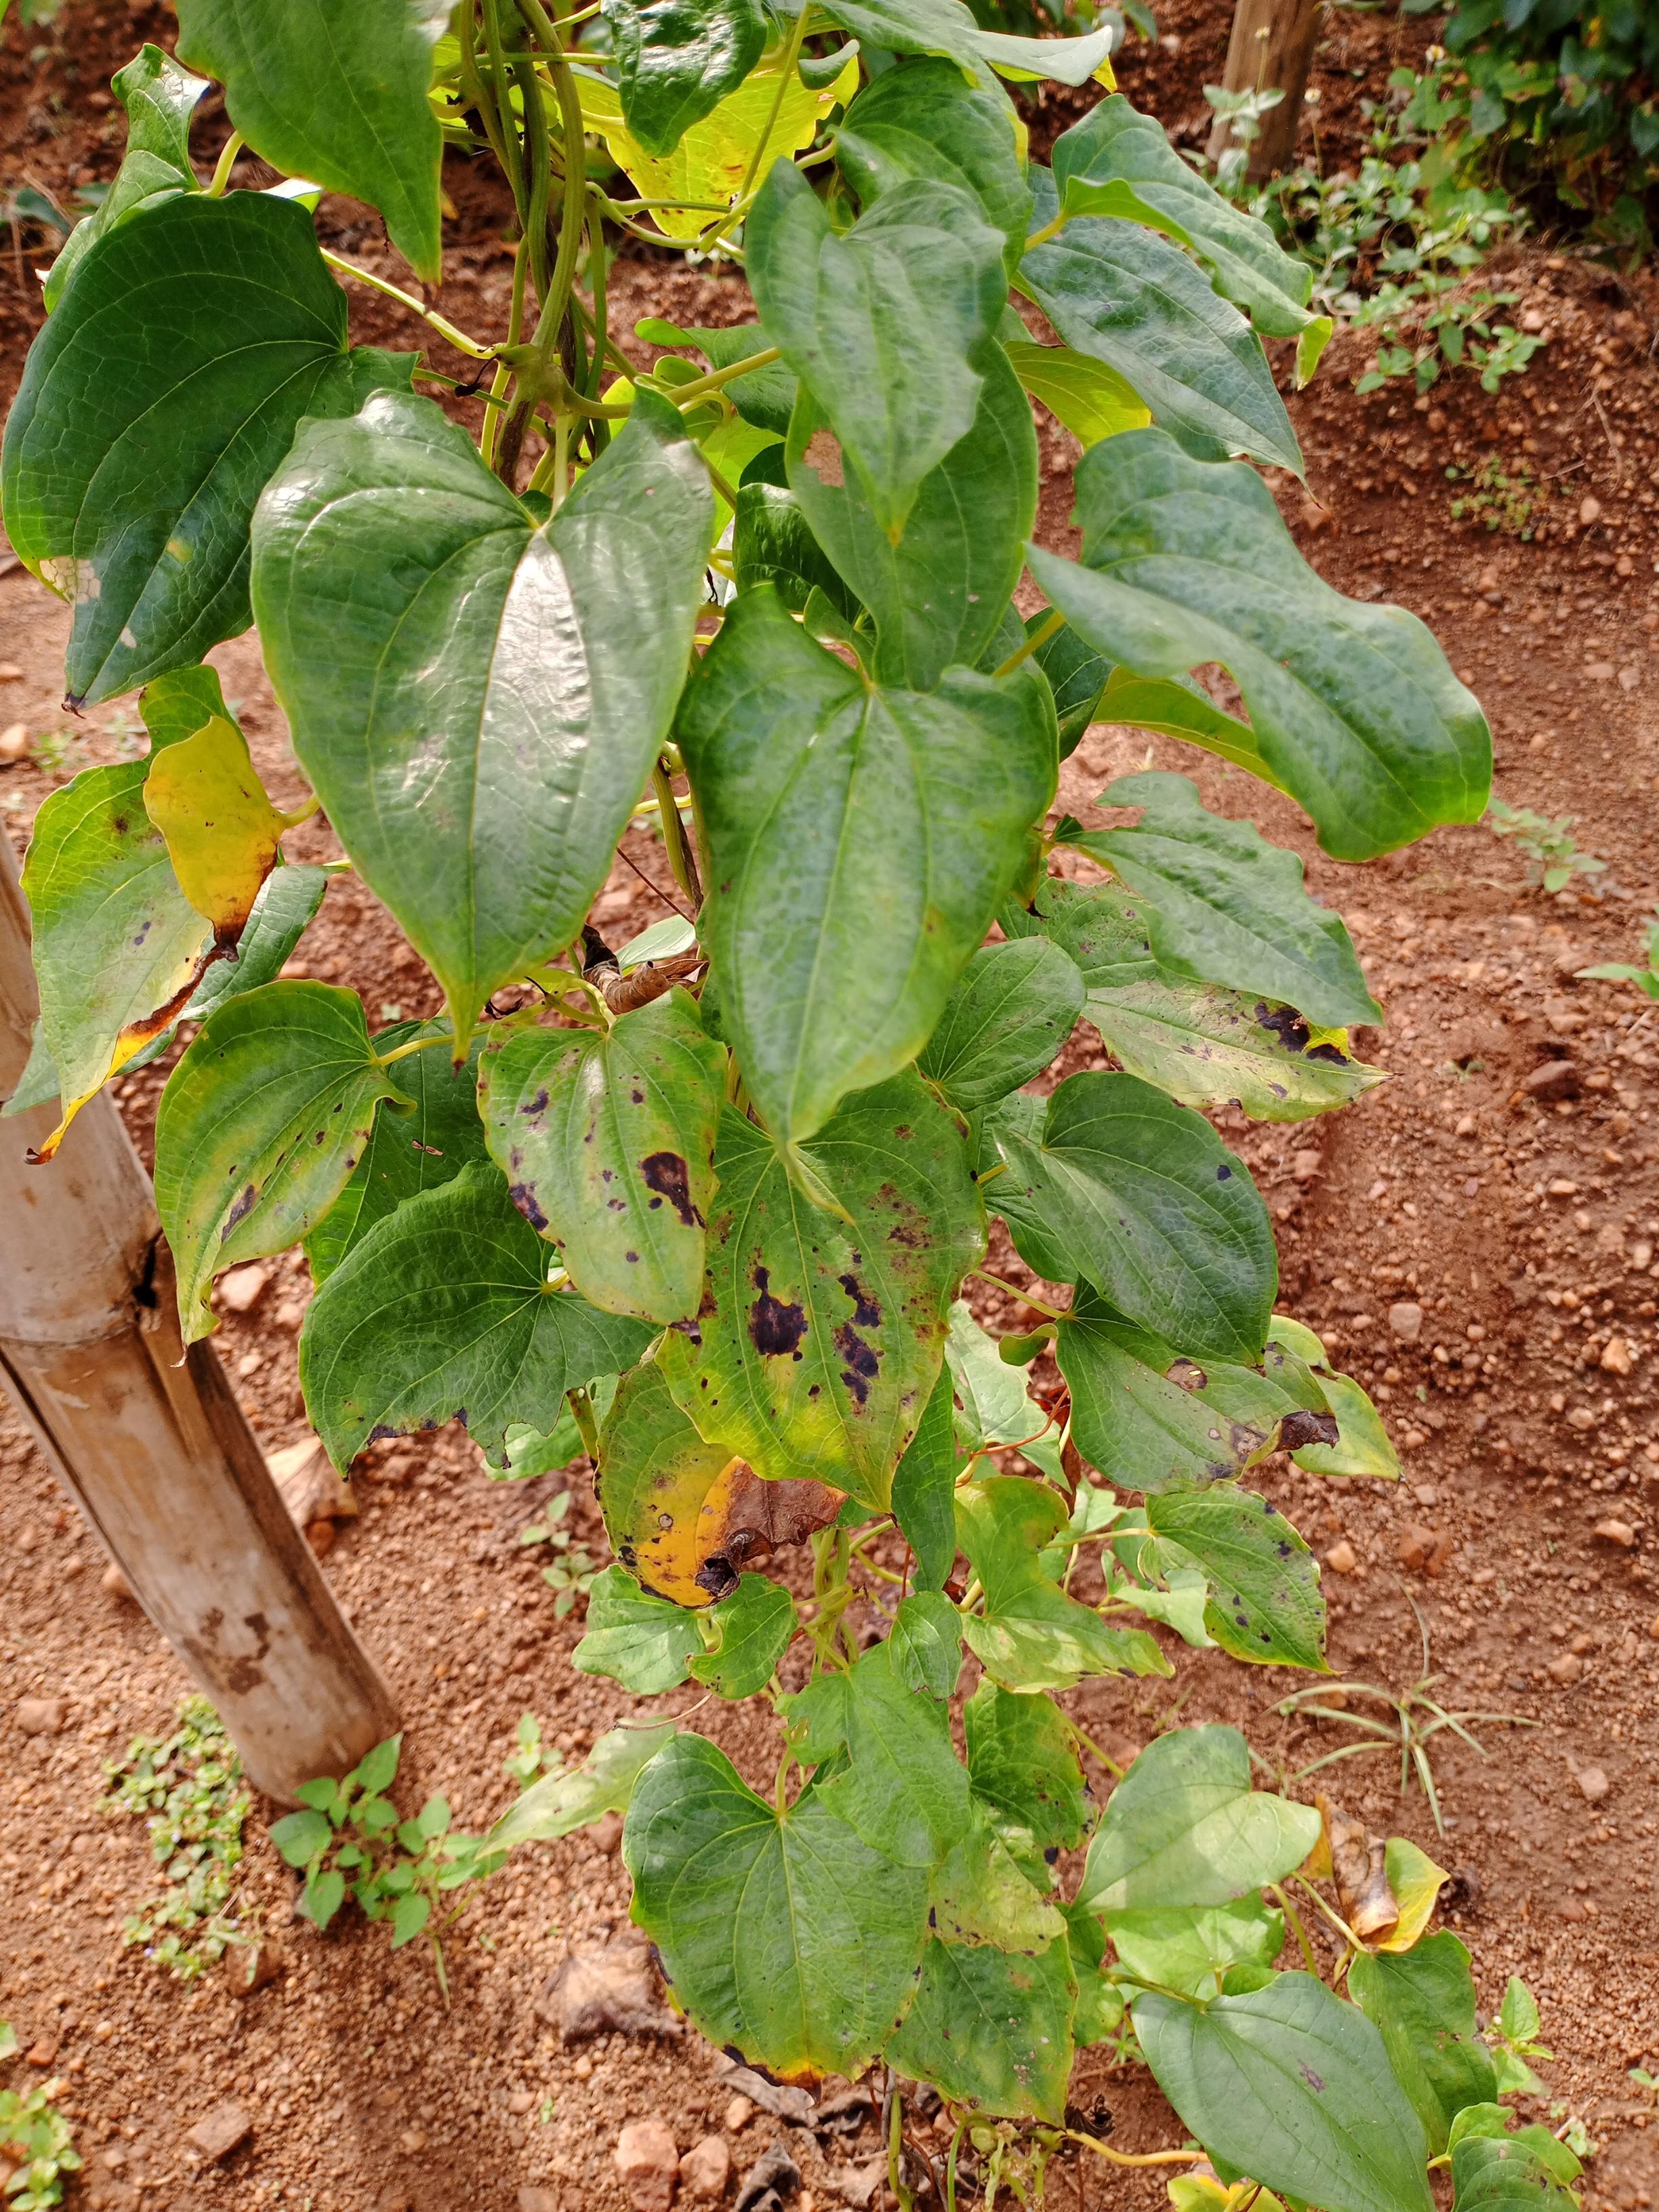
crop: yam
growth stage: vegetative
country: Nigeria
